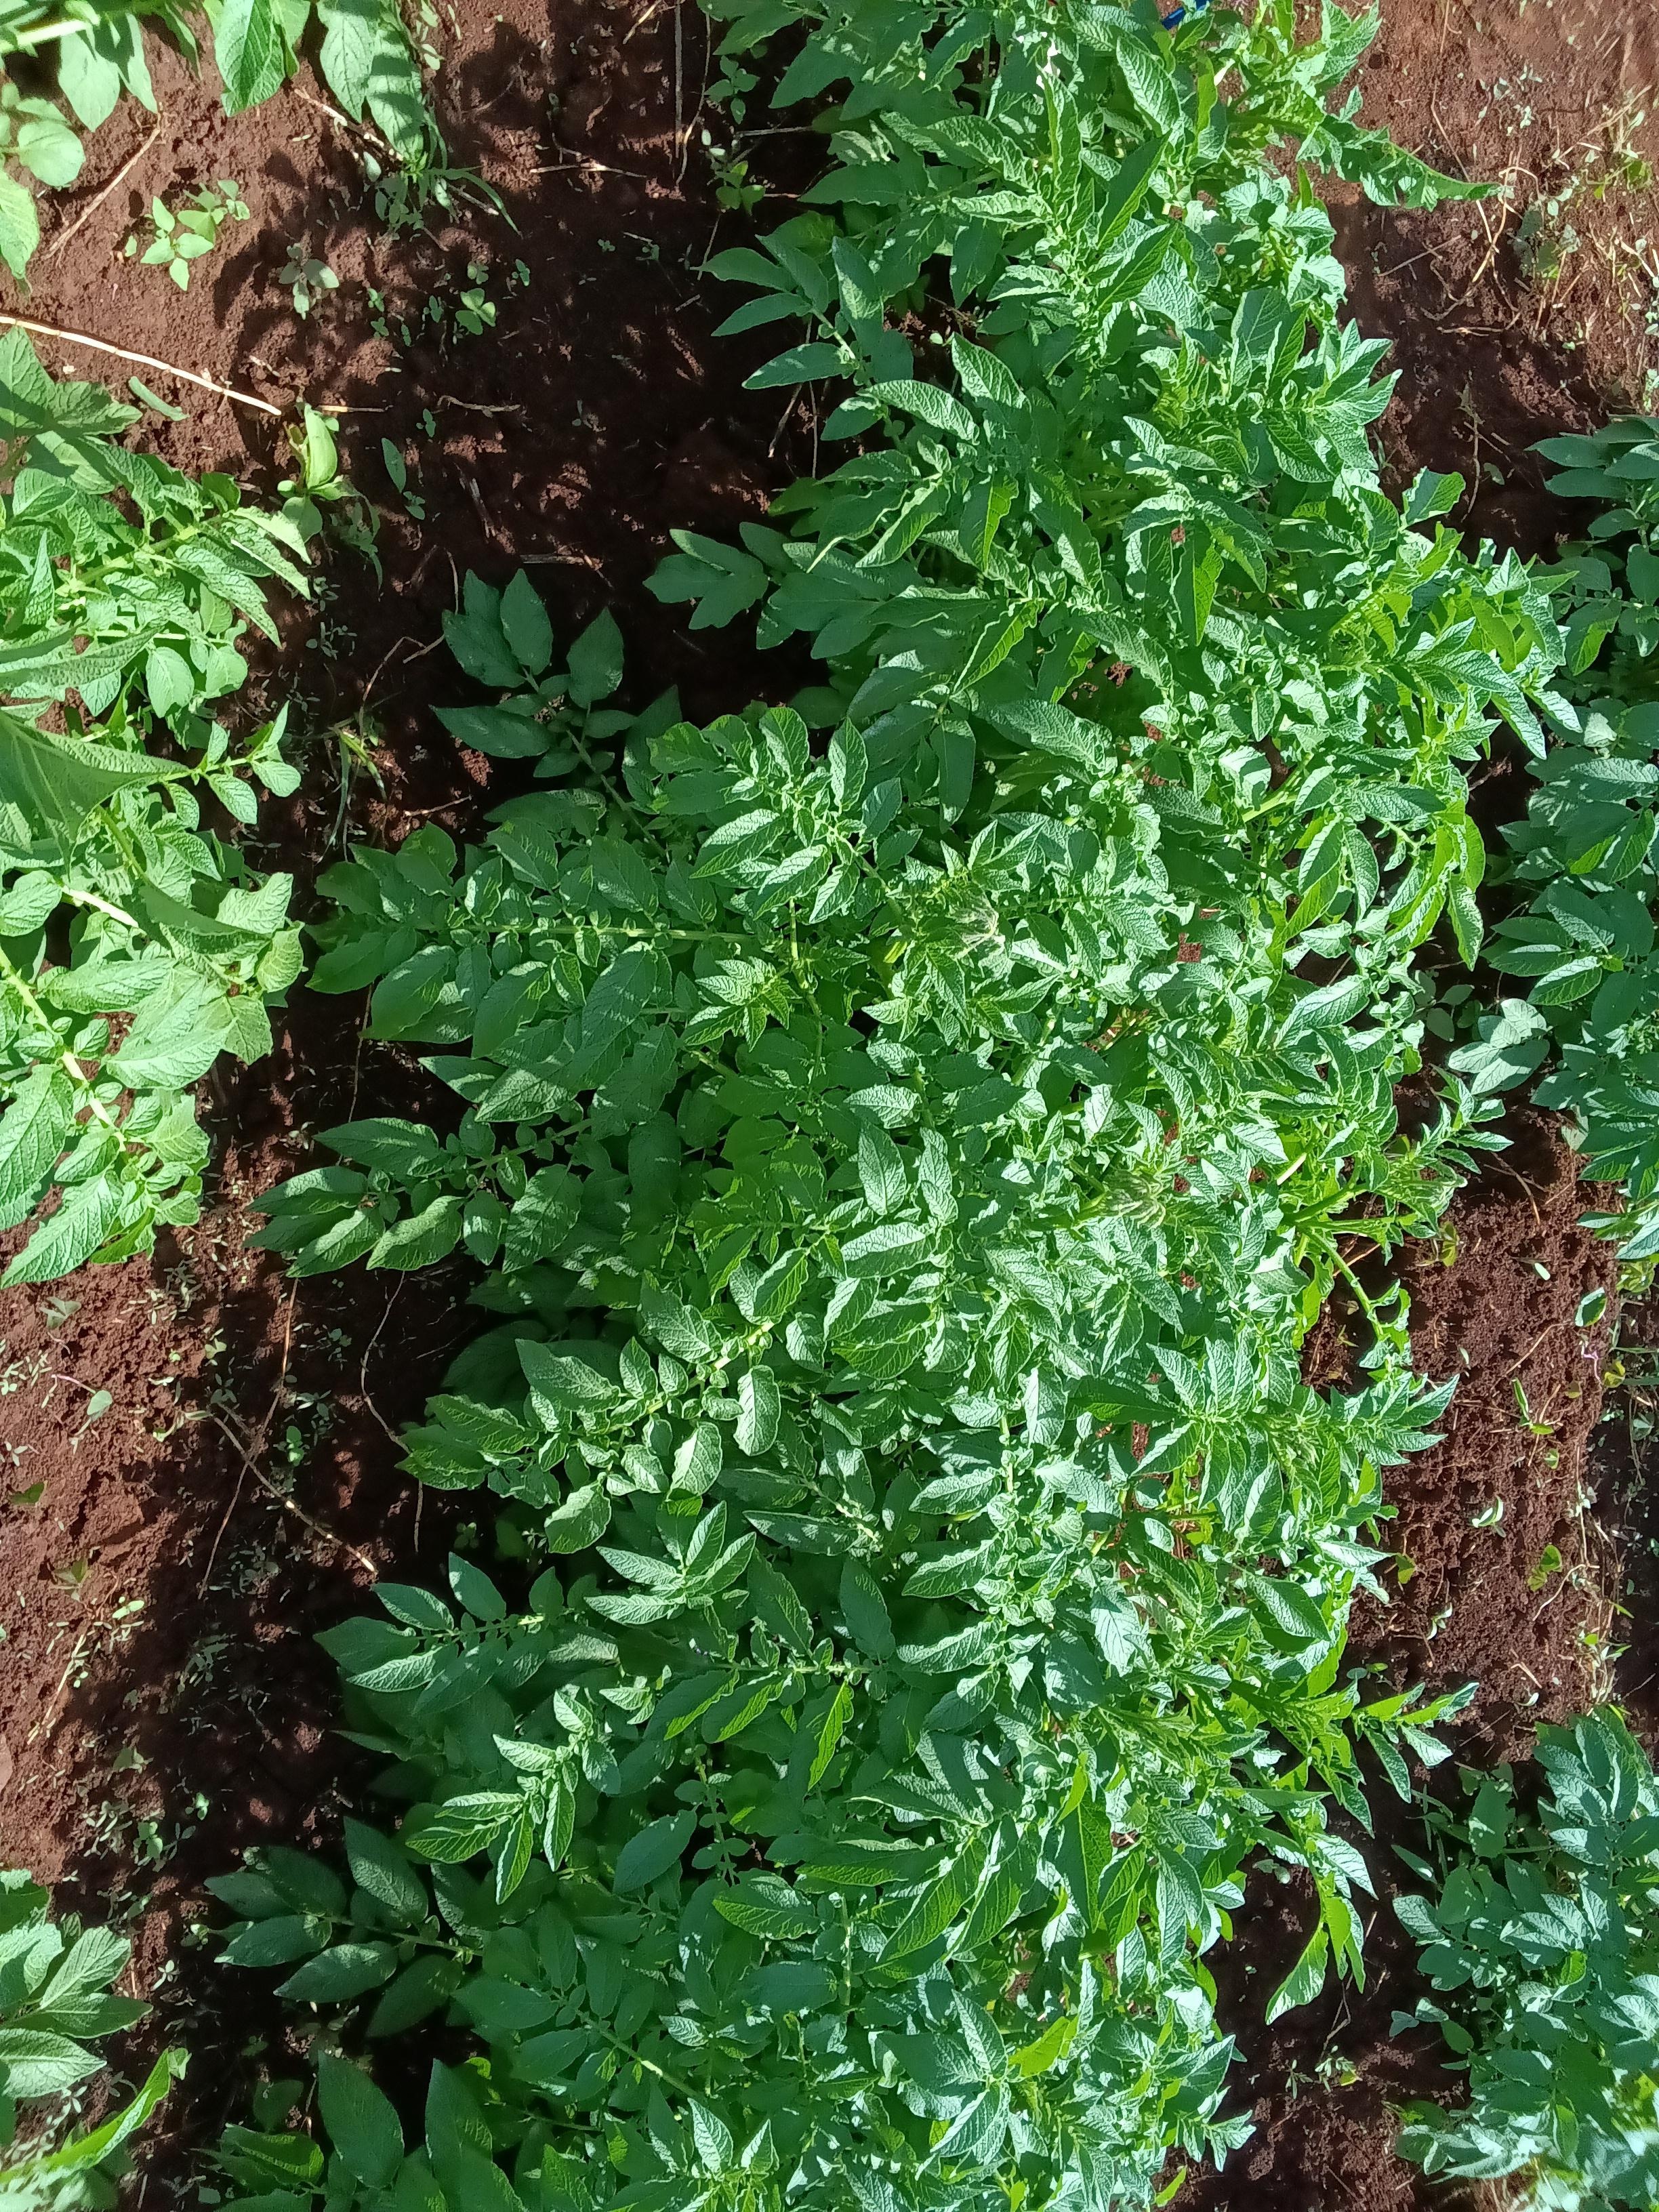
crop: potato
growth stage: vegetative
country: Kenya
